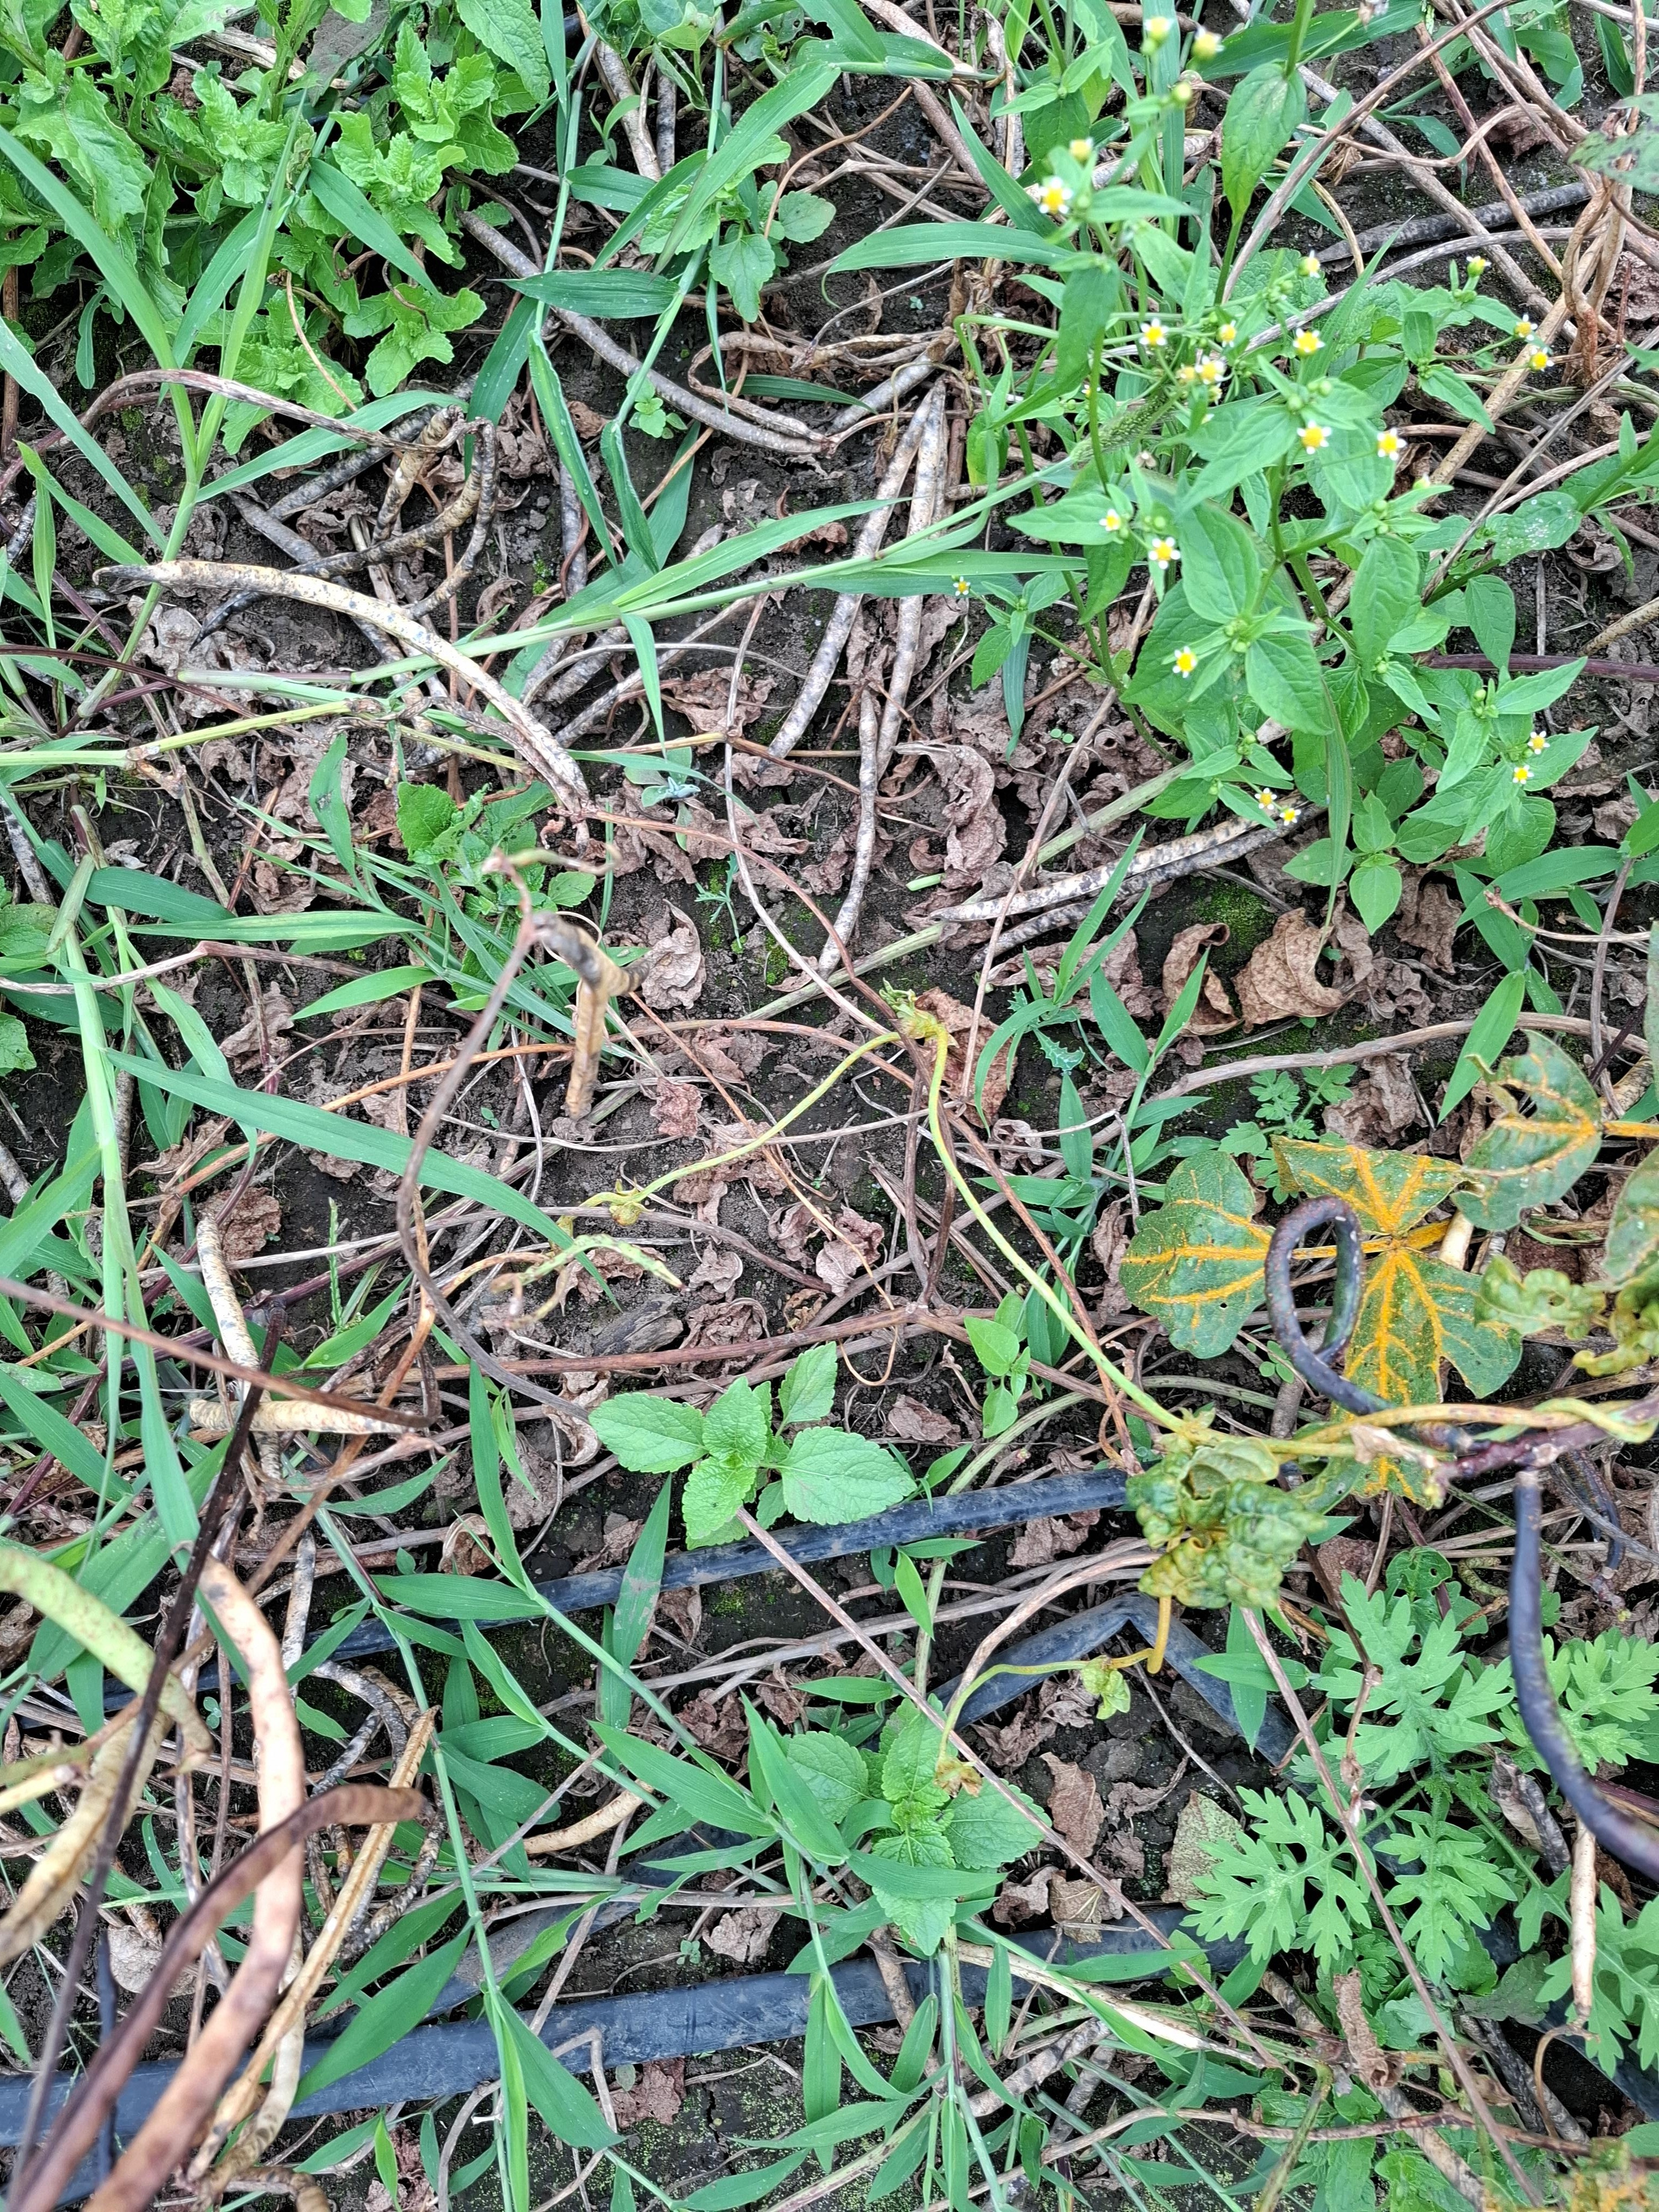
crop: cowpea
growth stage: development pod
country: Tanzania
